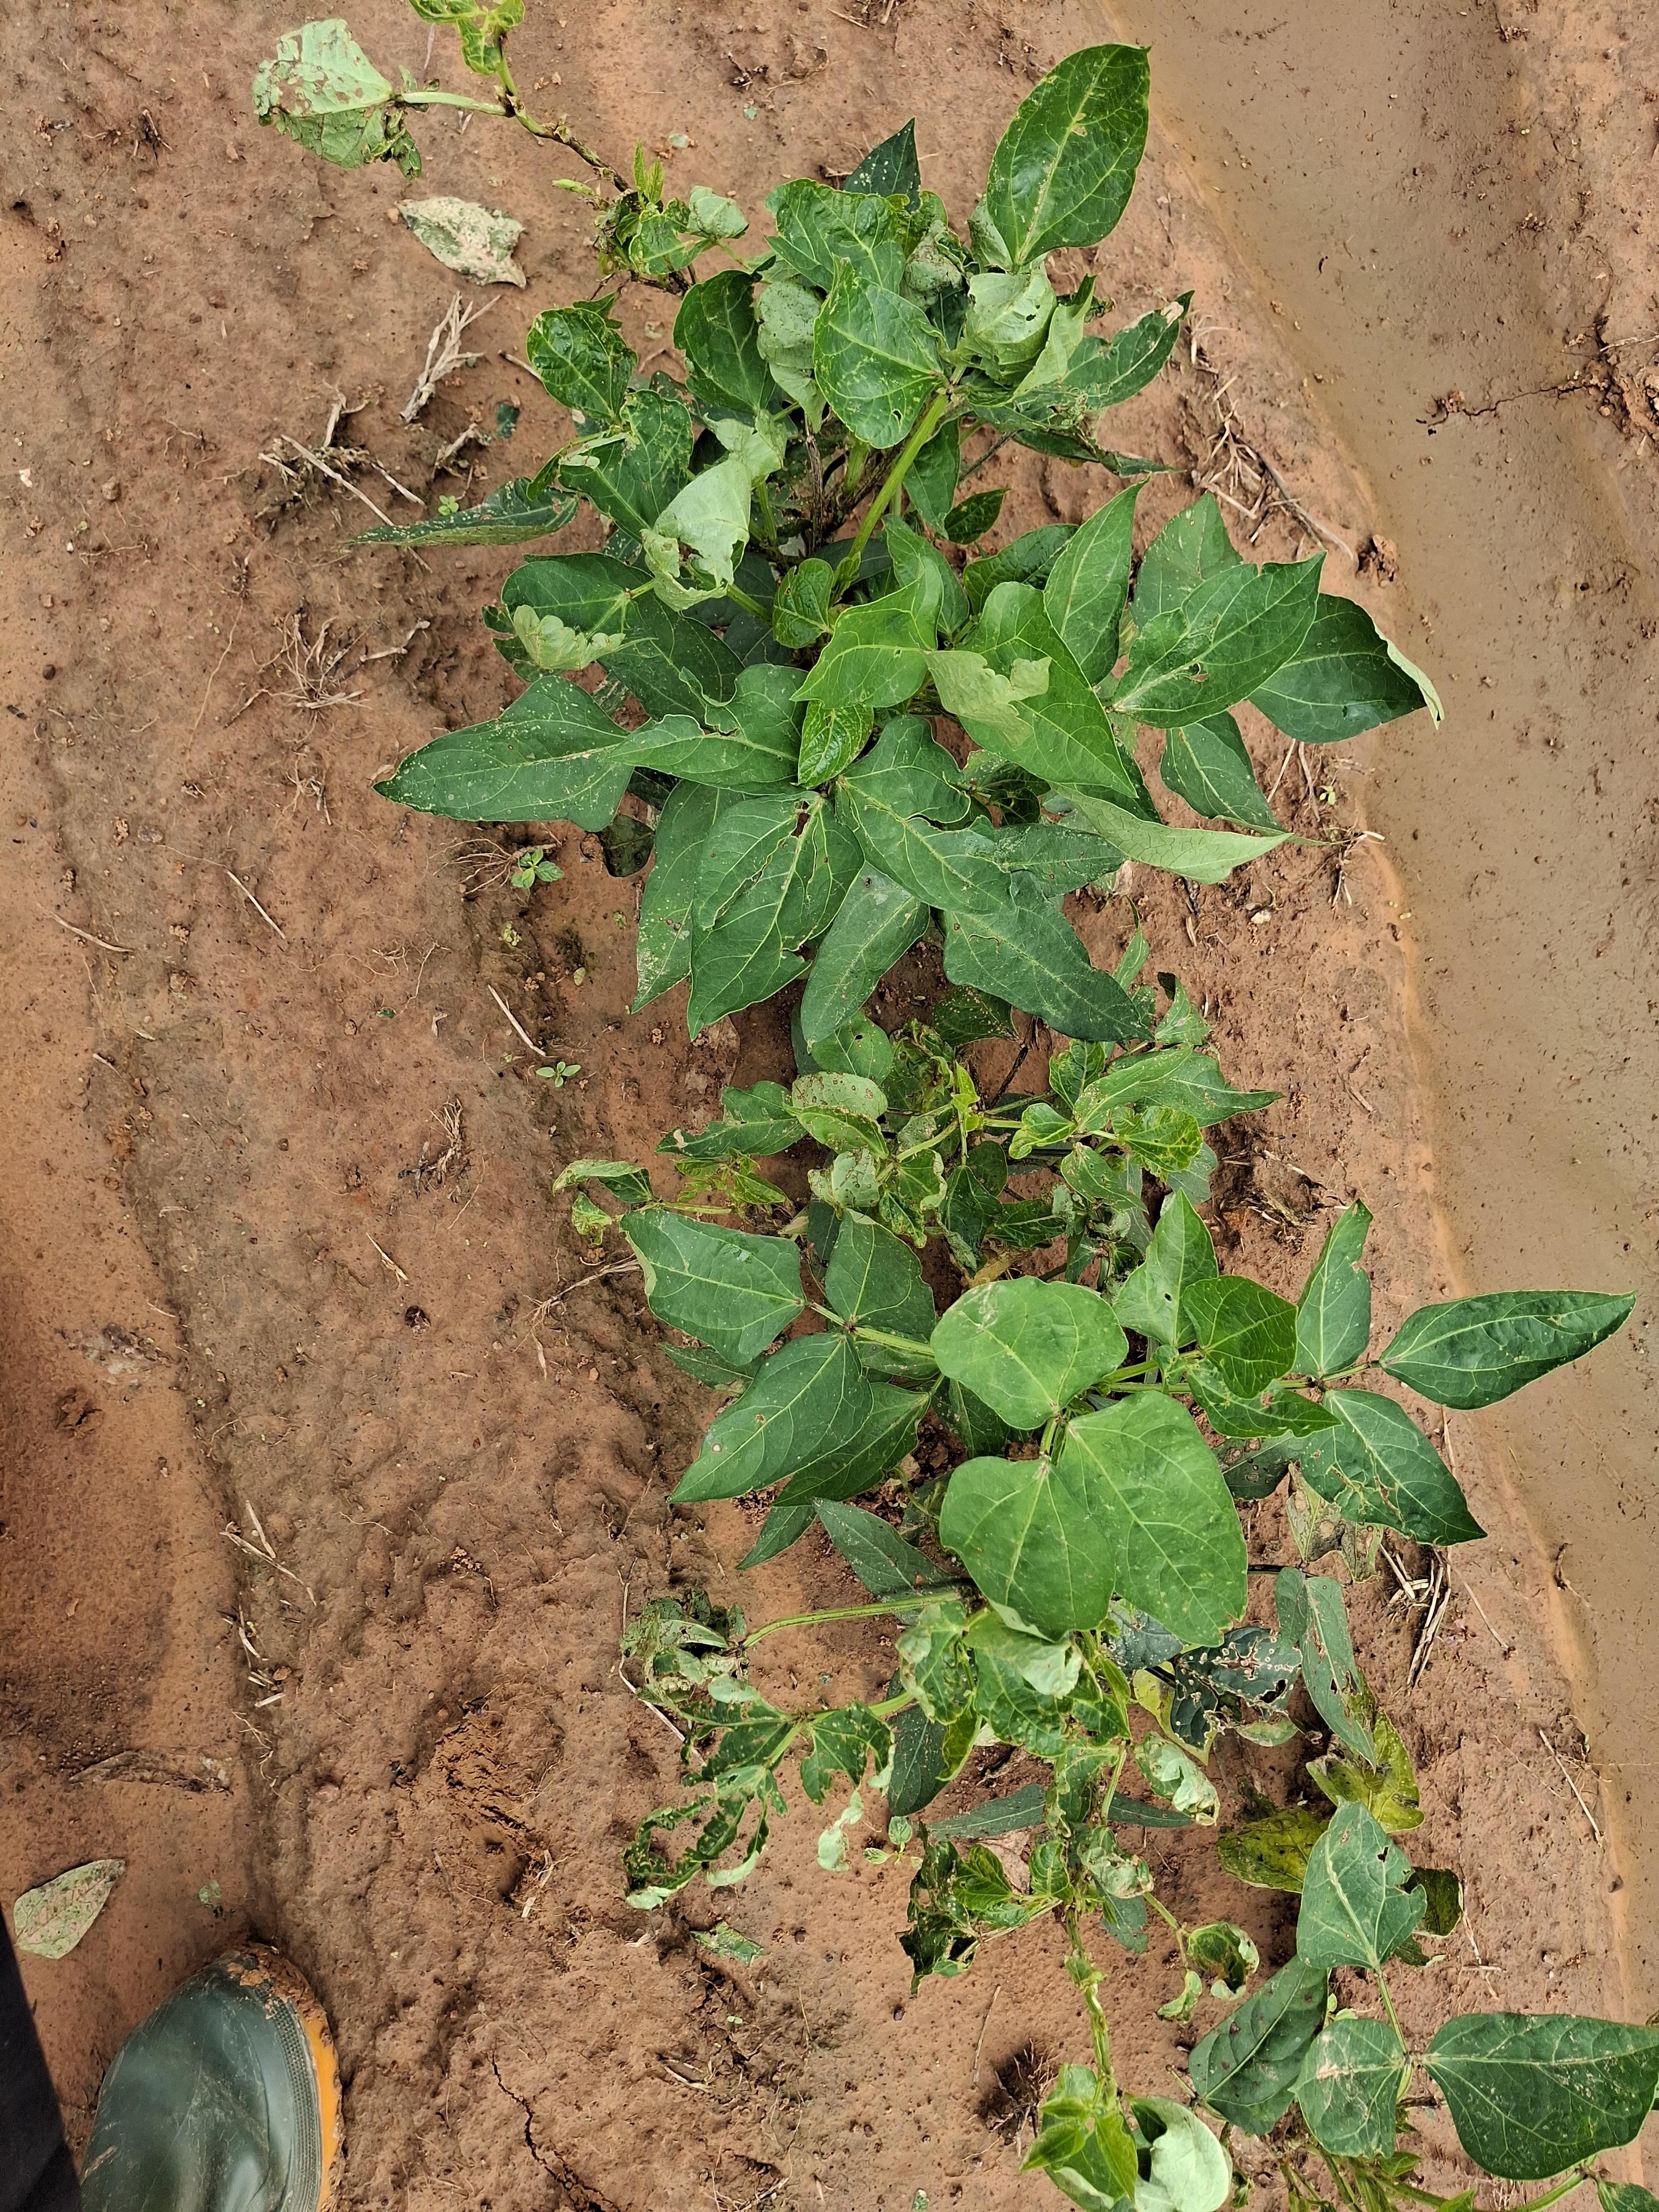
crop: cowpea
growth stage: vegetative
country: Nigeria
